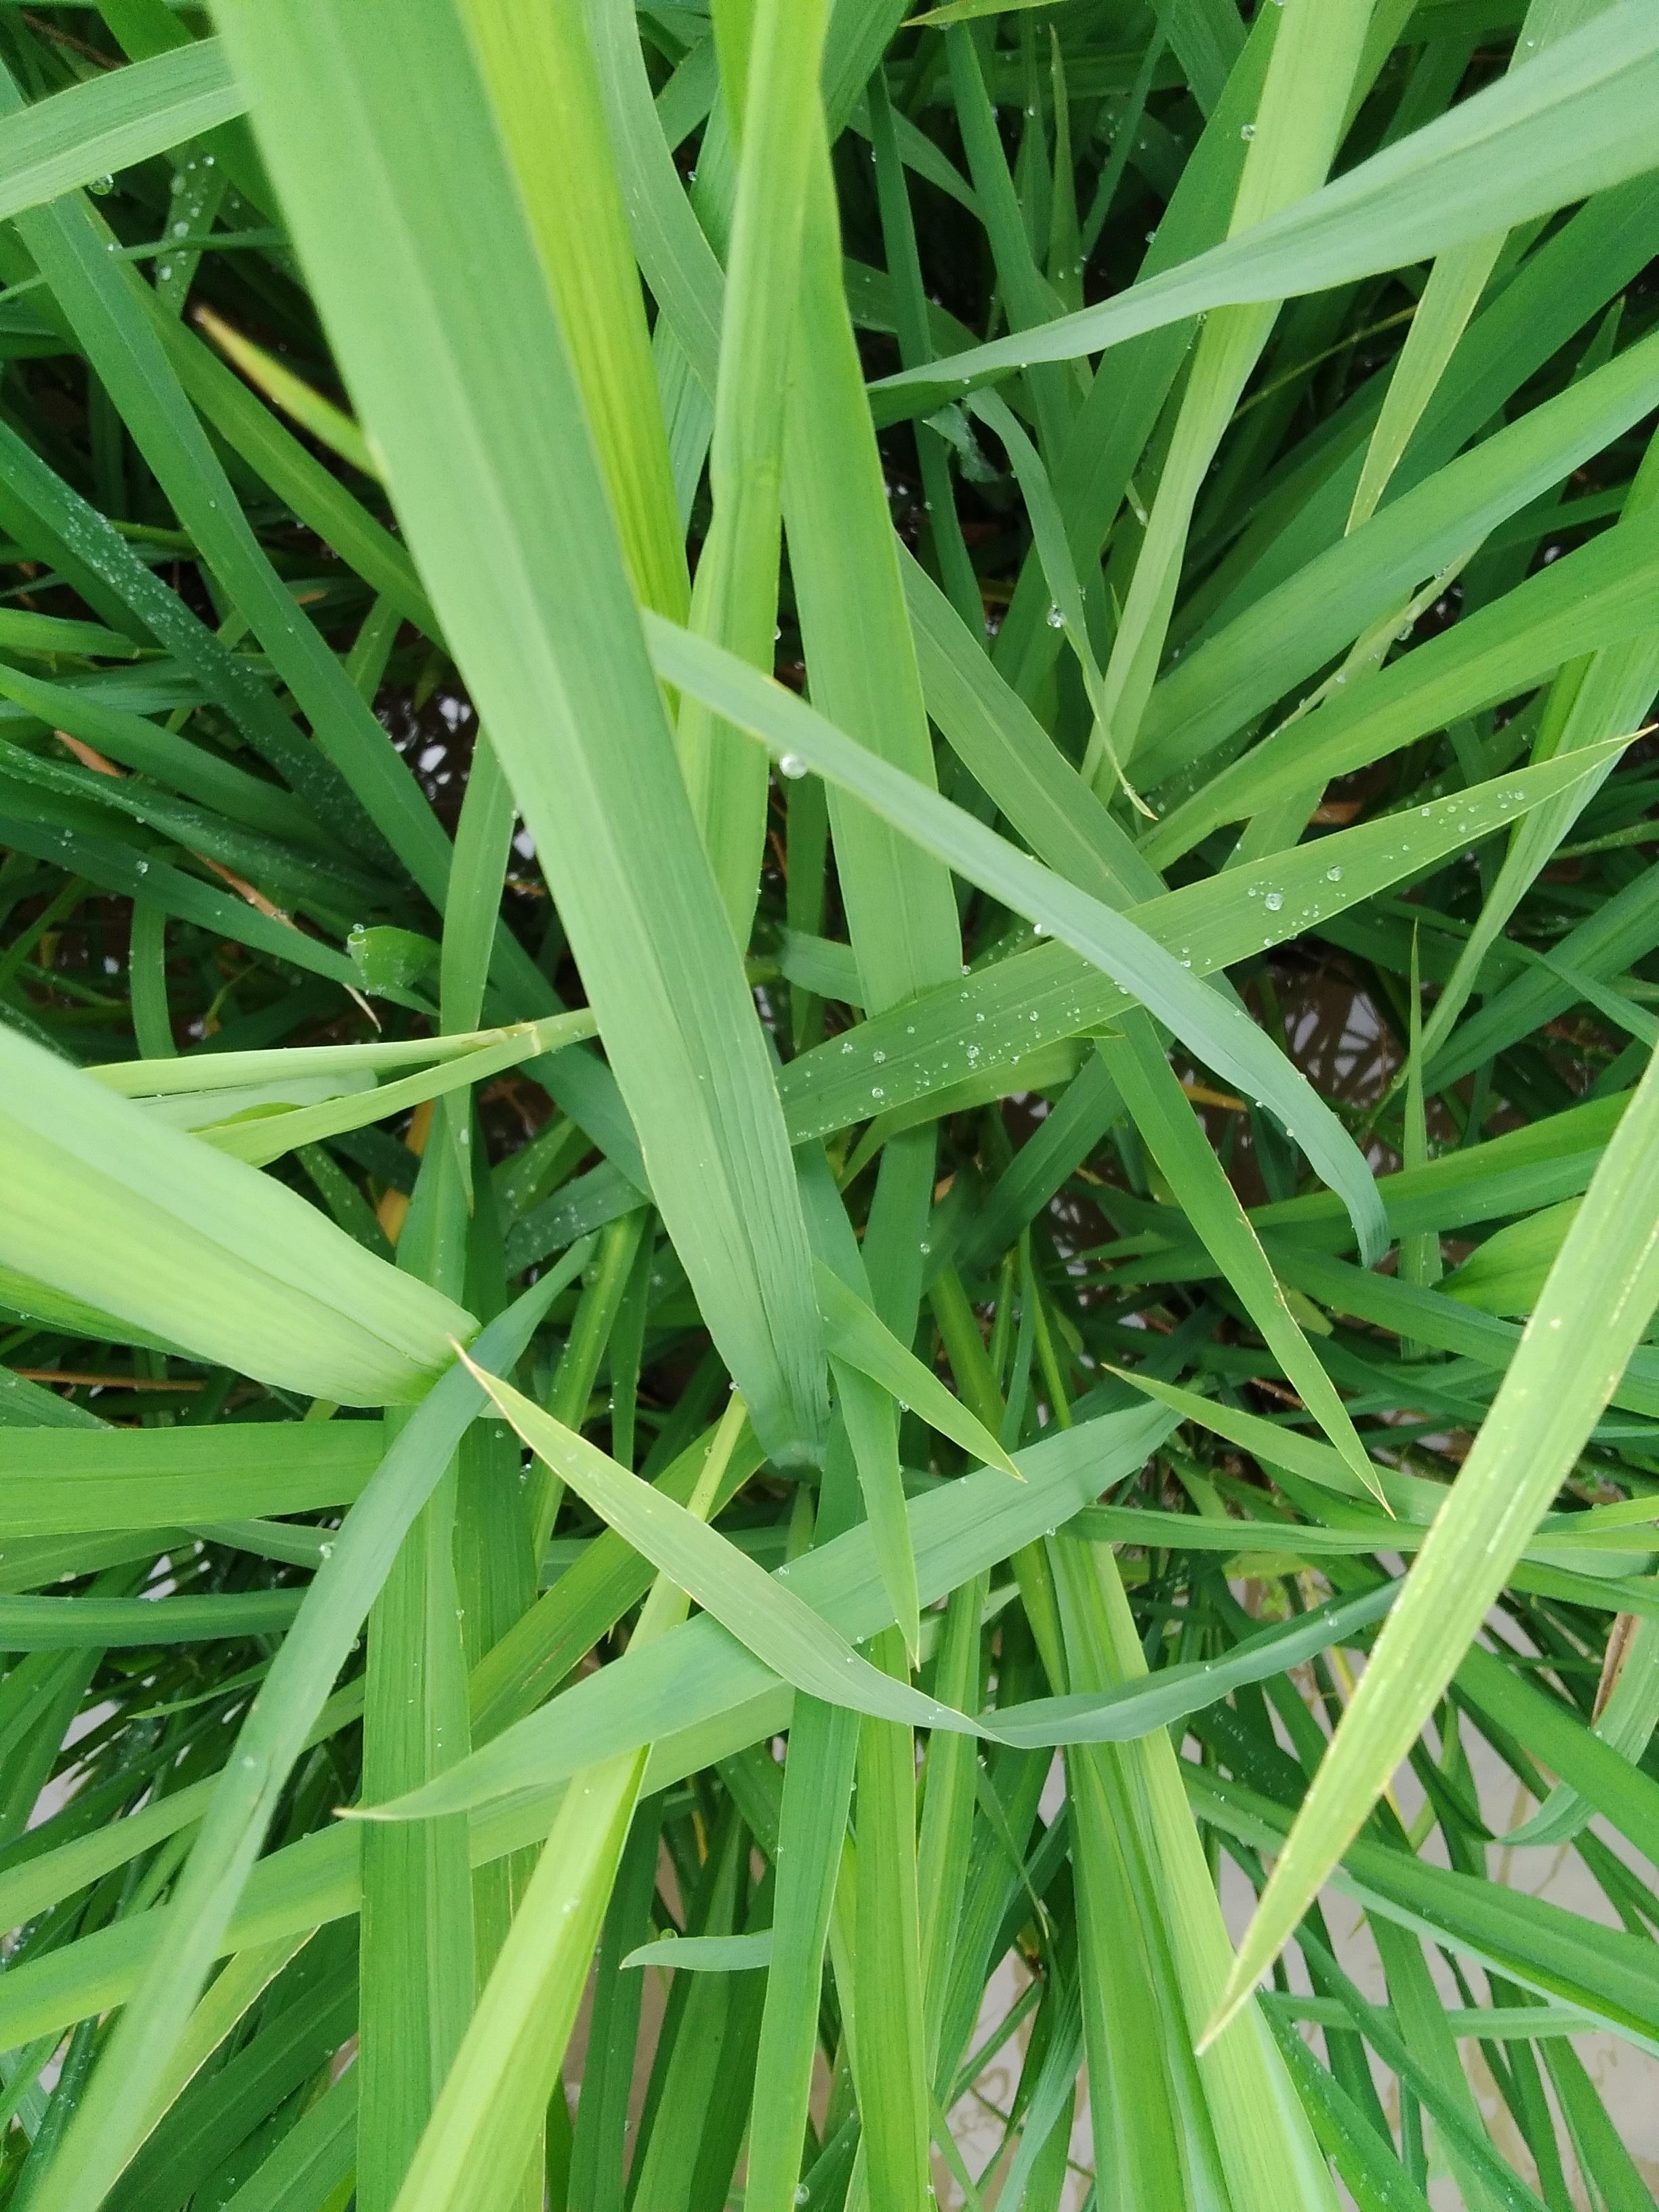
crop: rice
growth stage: booting
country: Nigeria
